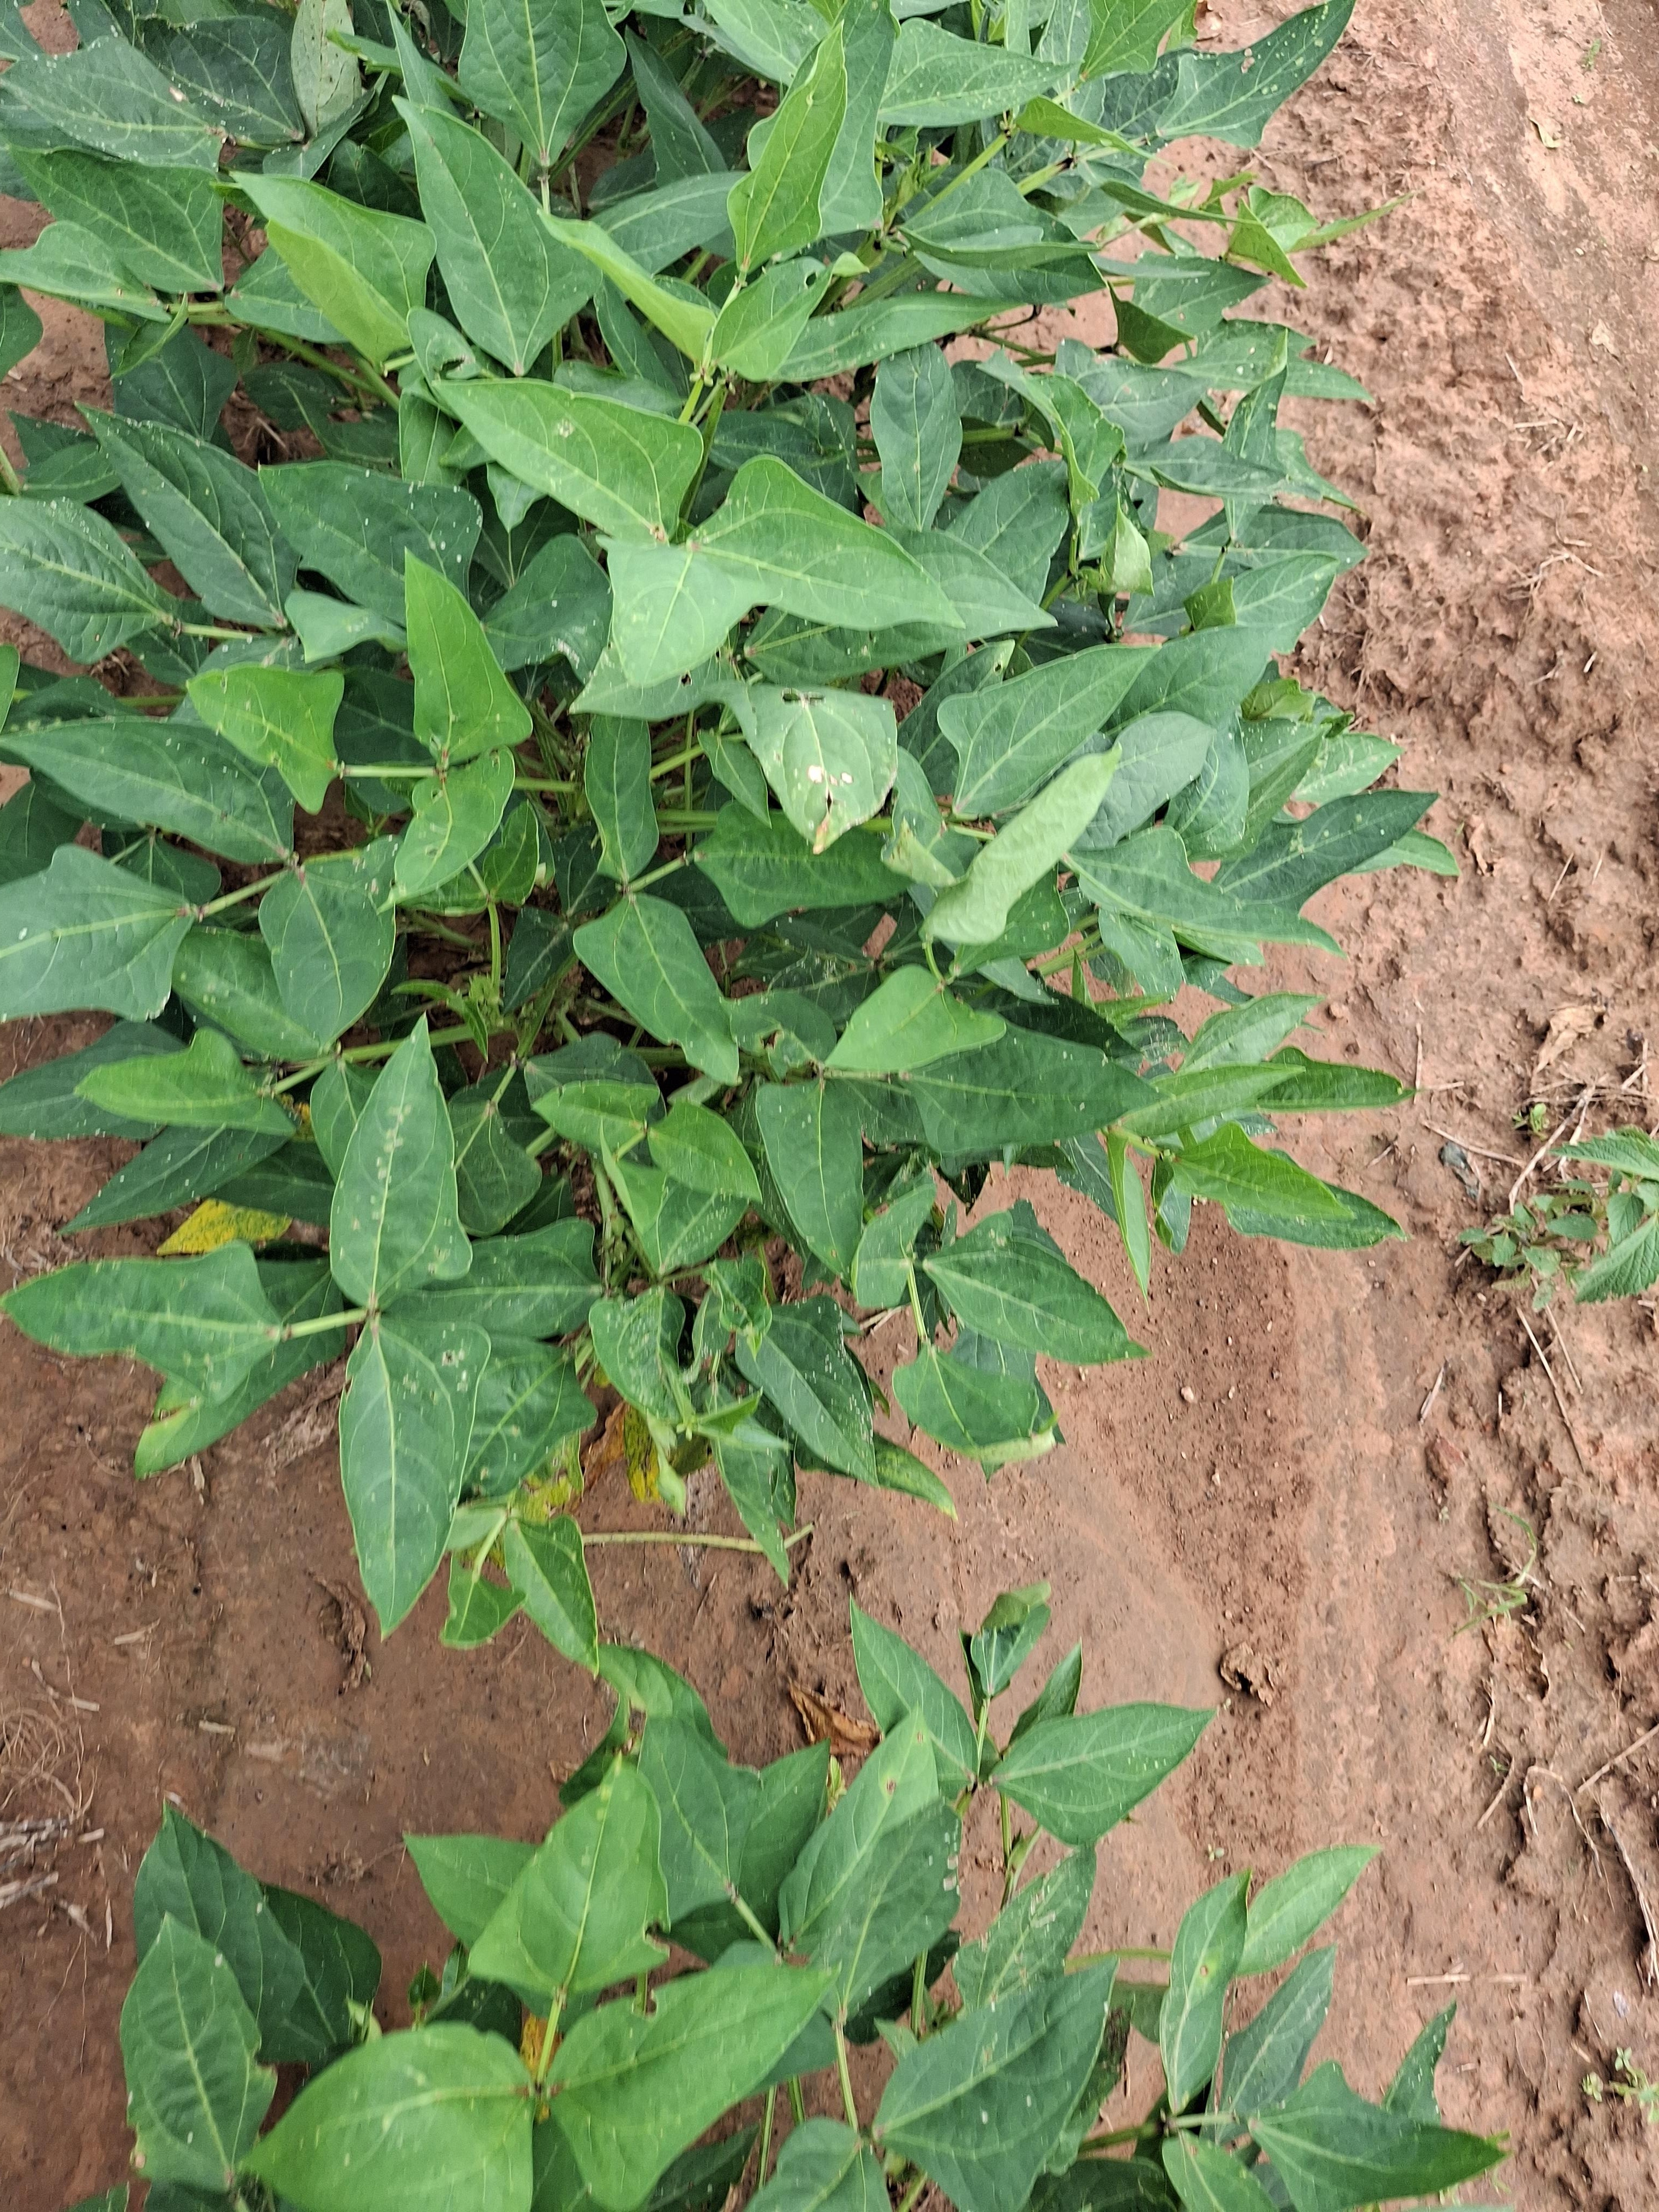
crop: cowpea
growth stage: flowering
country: Nigeria
